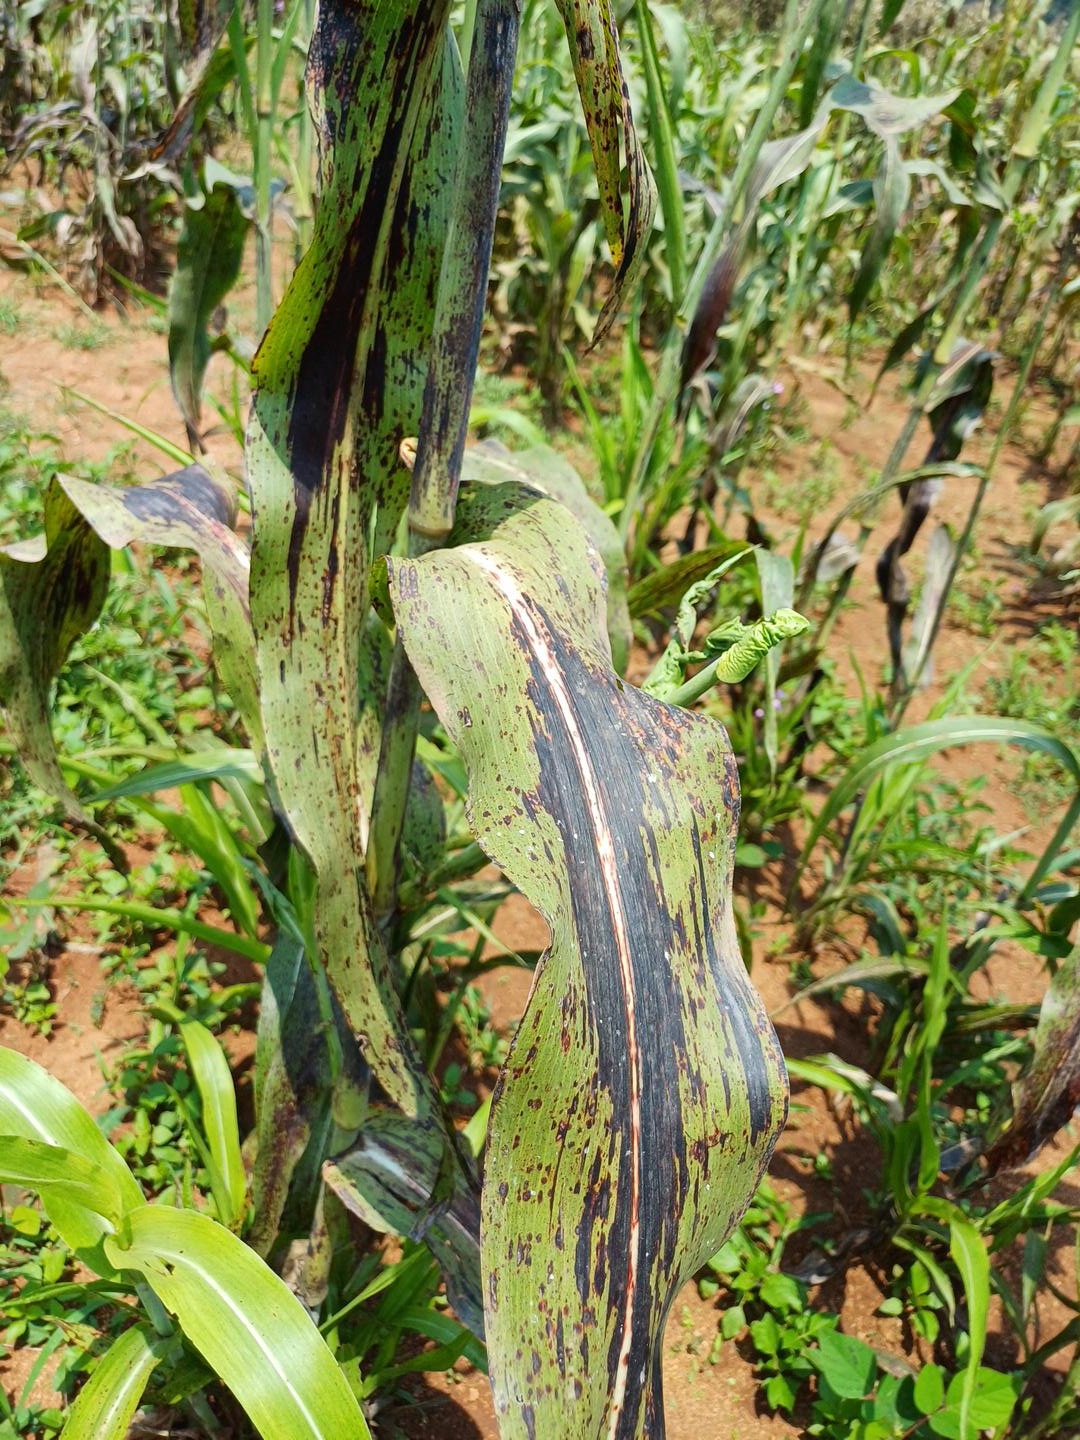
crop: sorghum
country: Kenya
